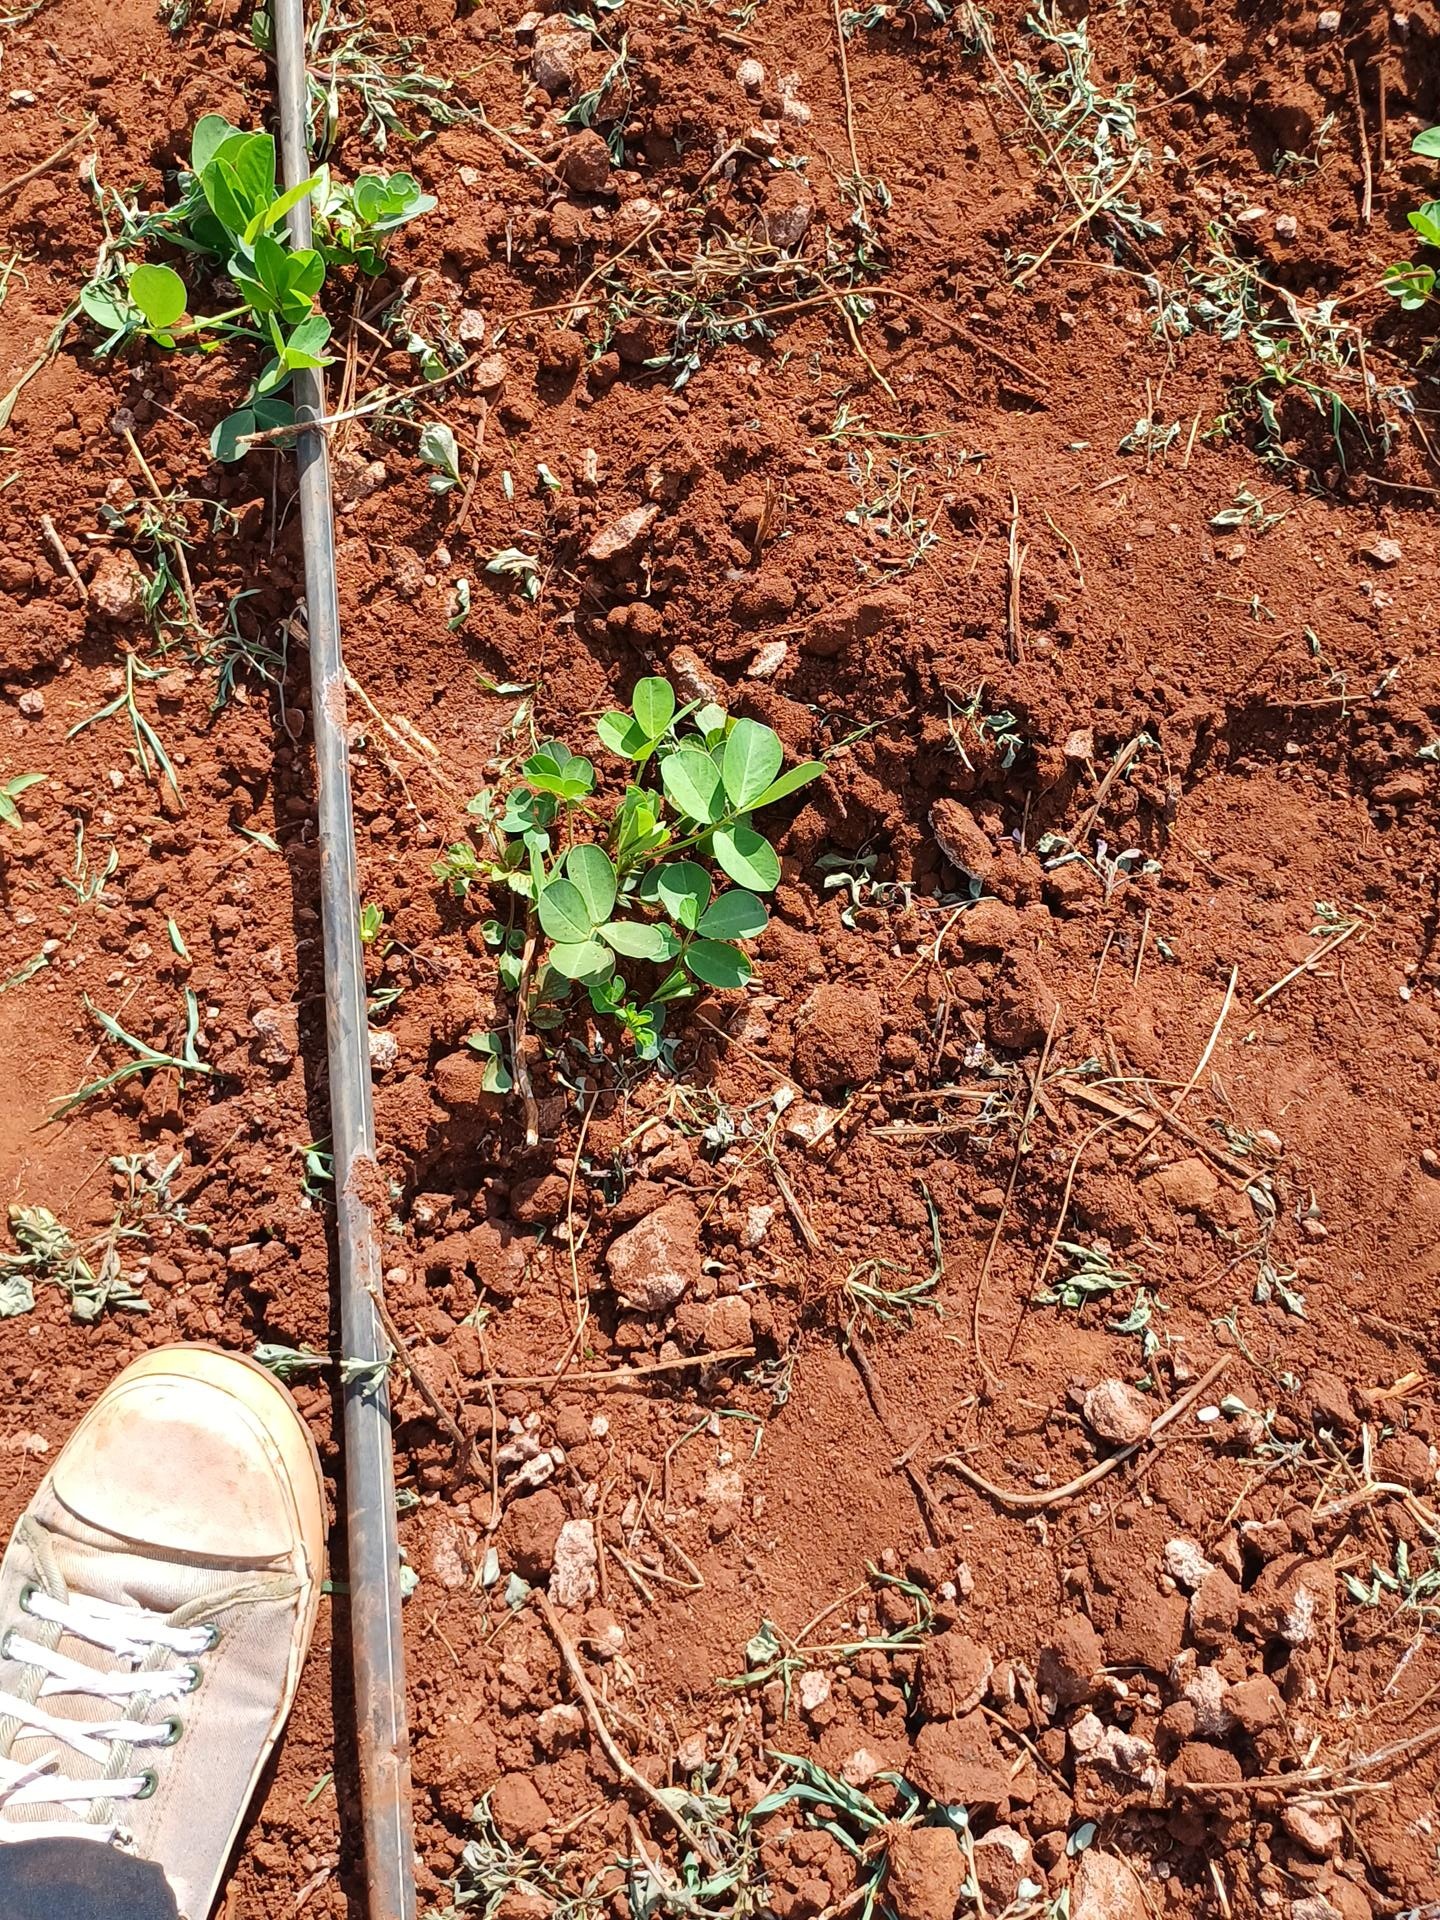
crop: groundnut
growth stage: vegetative
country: Kenya
